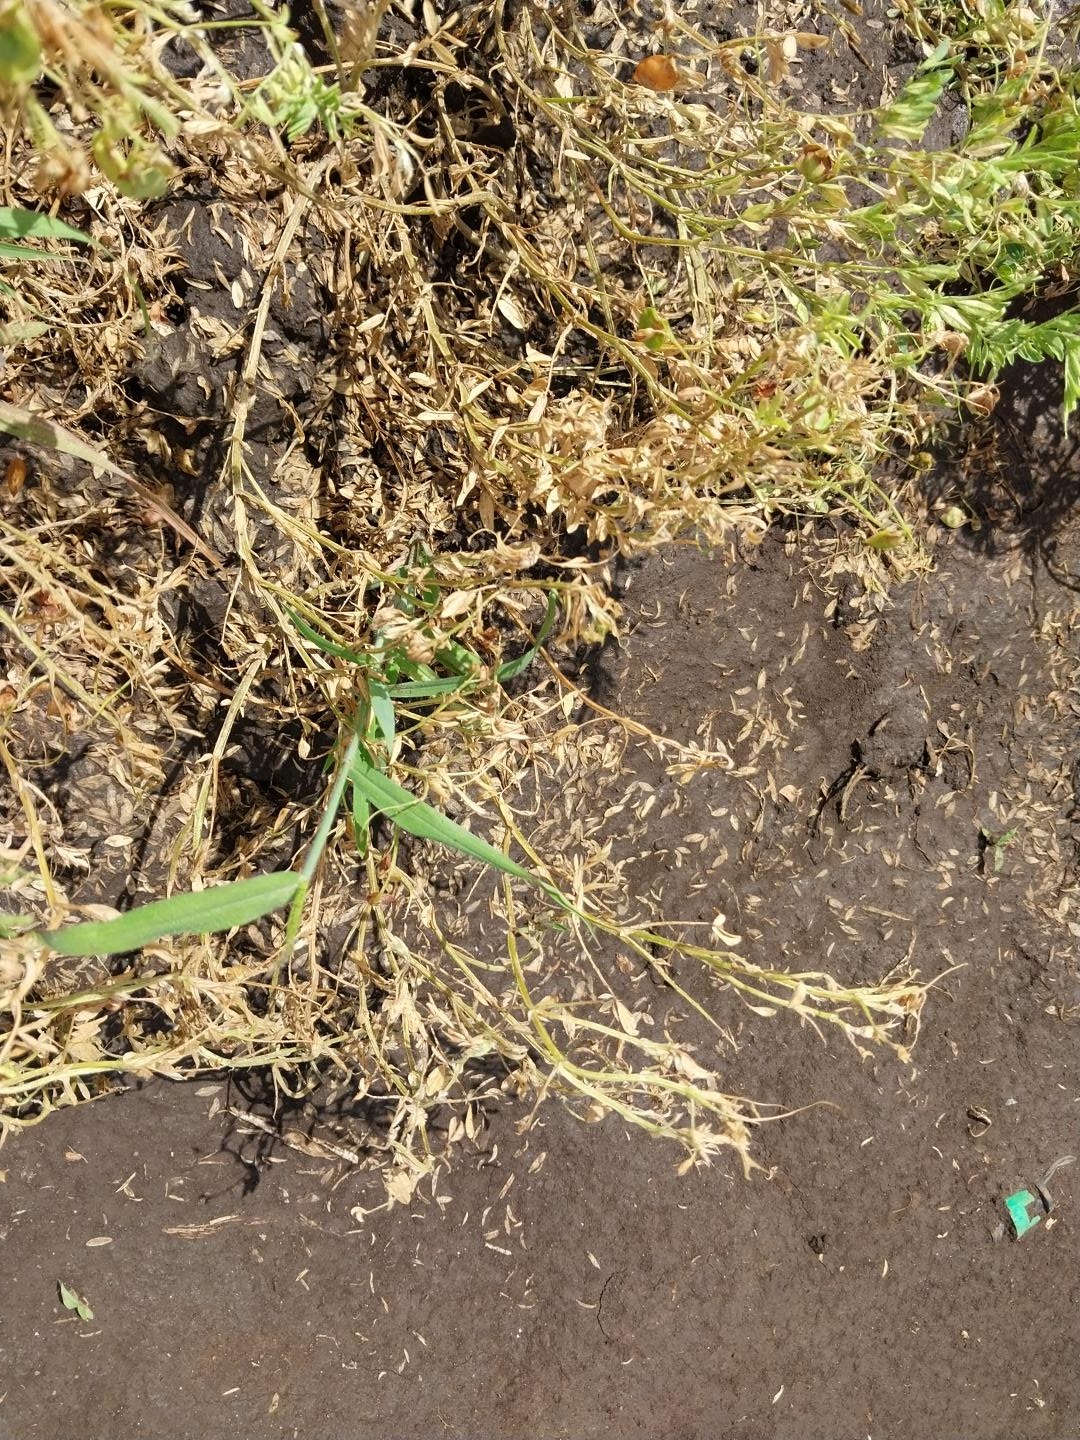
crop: lentil
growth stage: development pod
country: Tanzania
